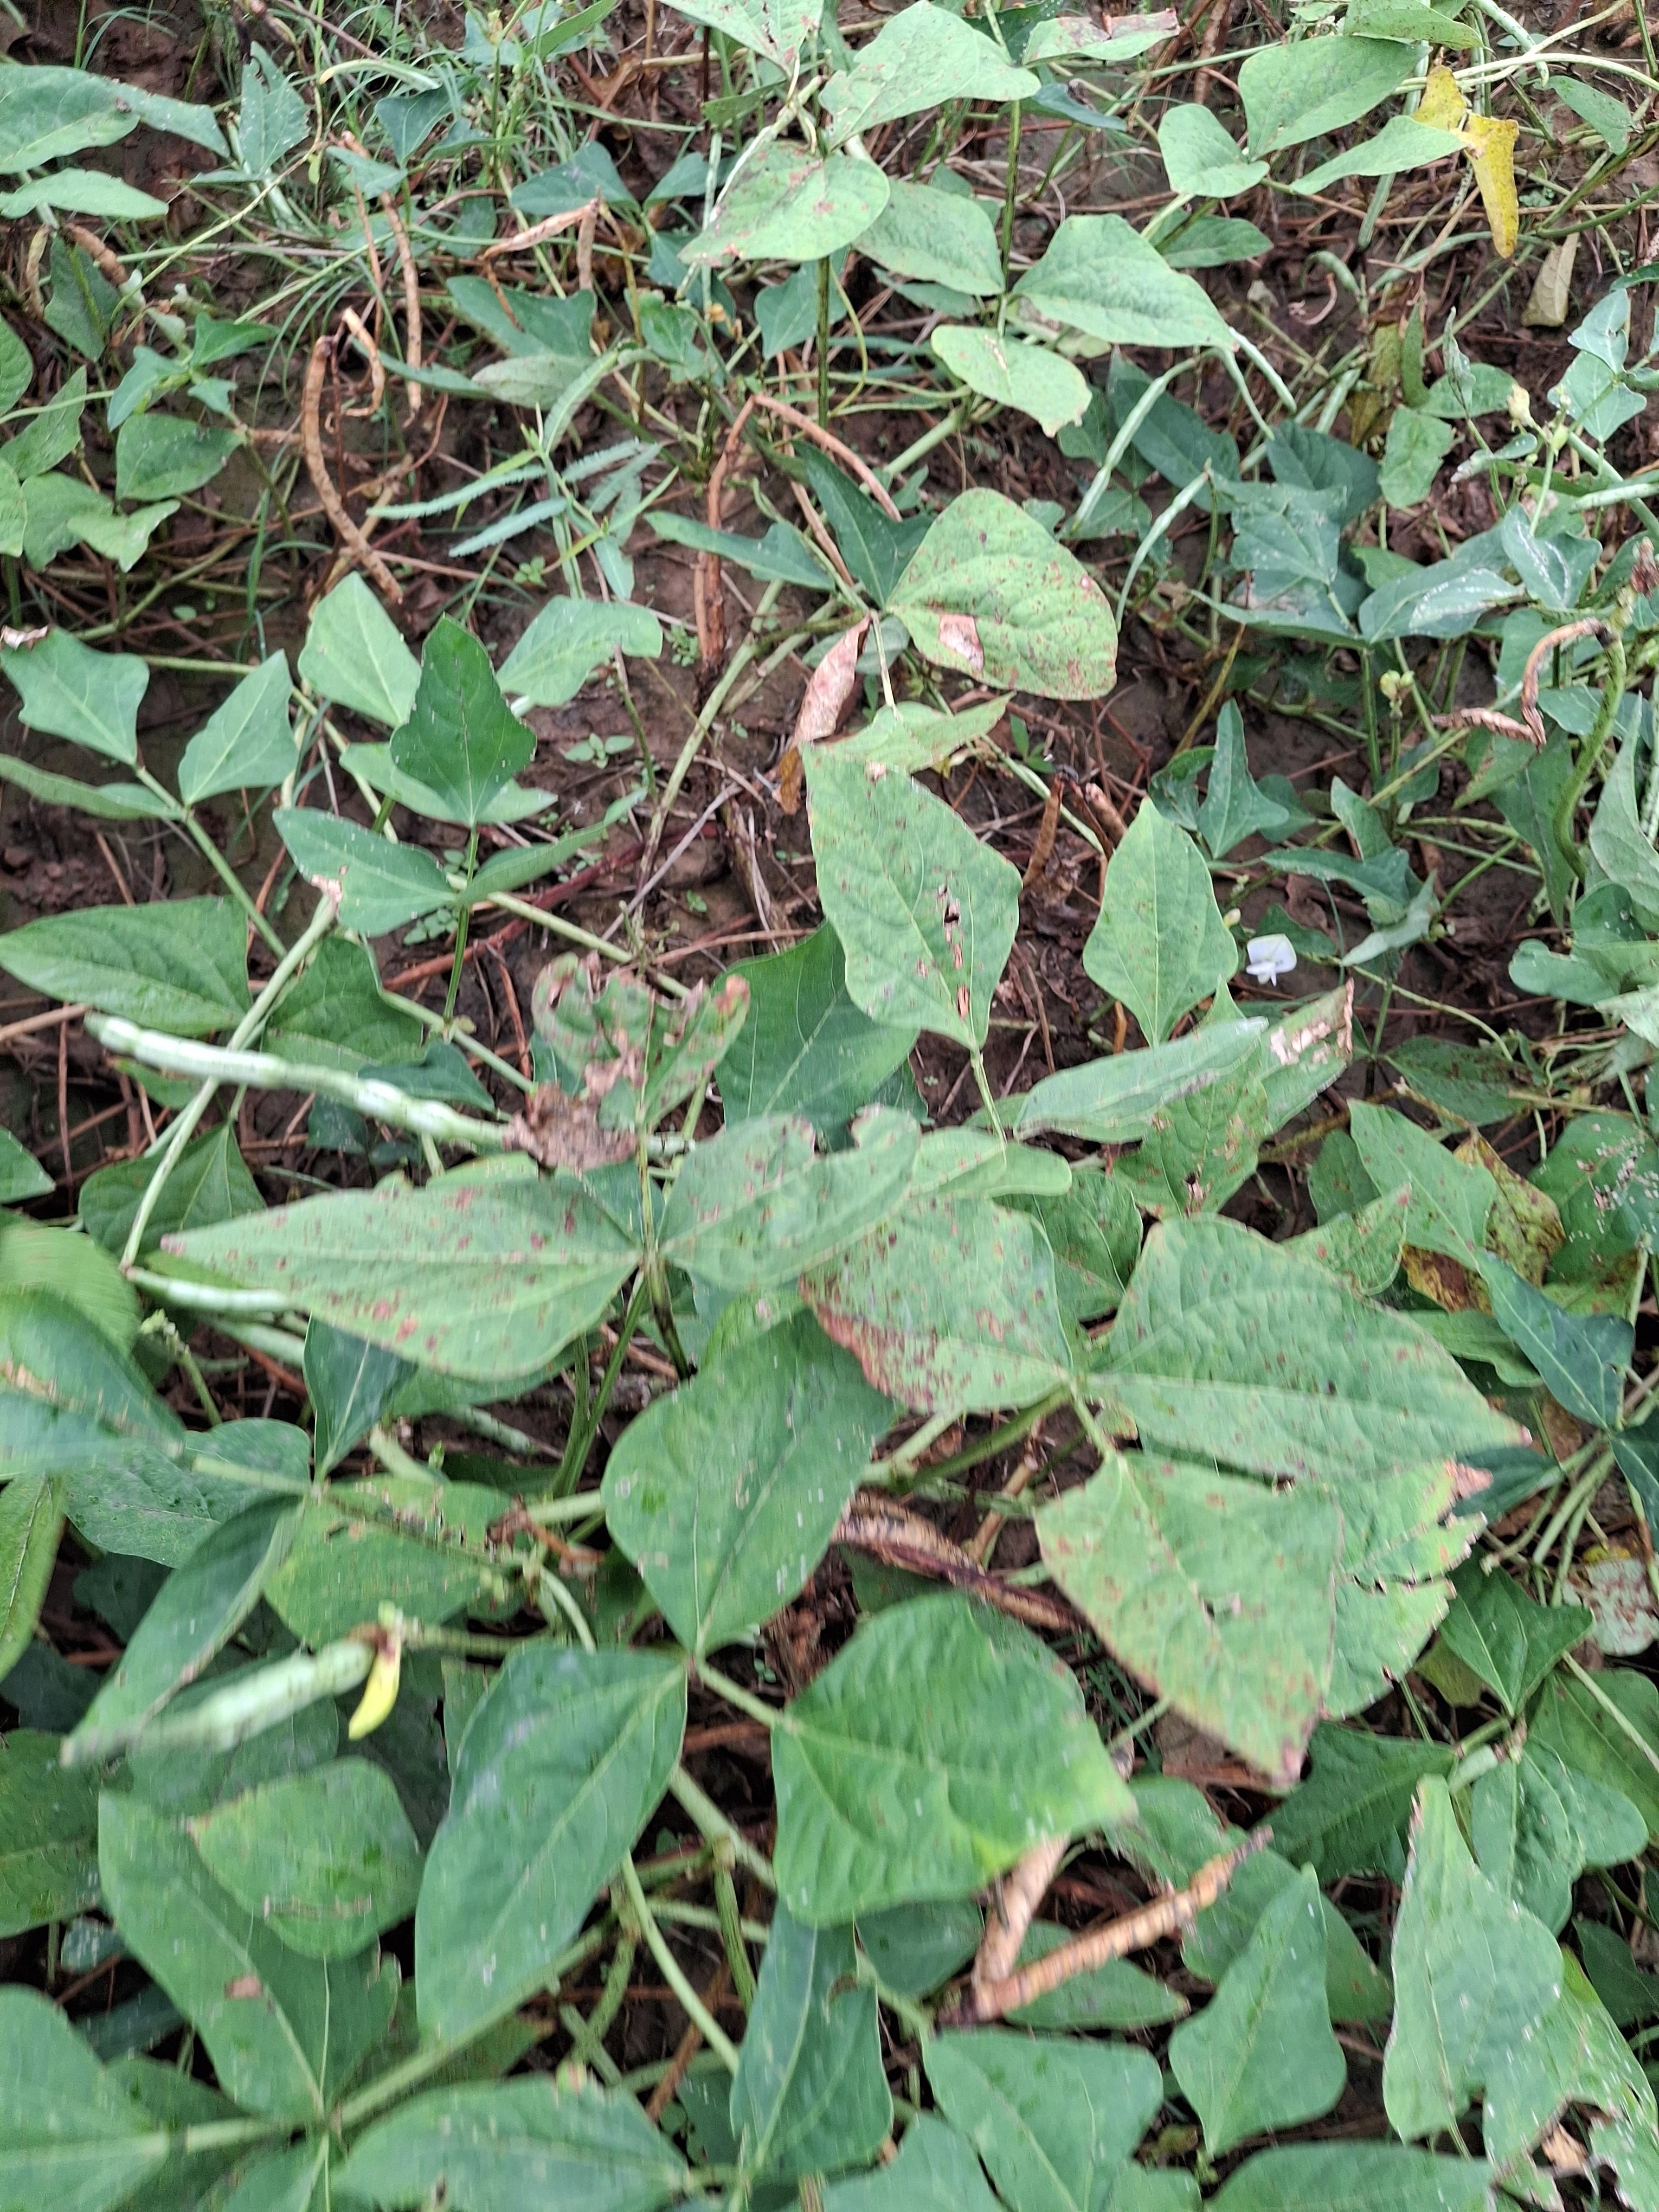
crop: cowpea
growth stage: development pod
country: Nigeria
